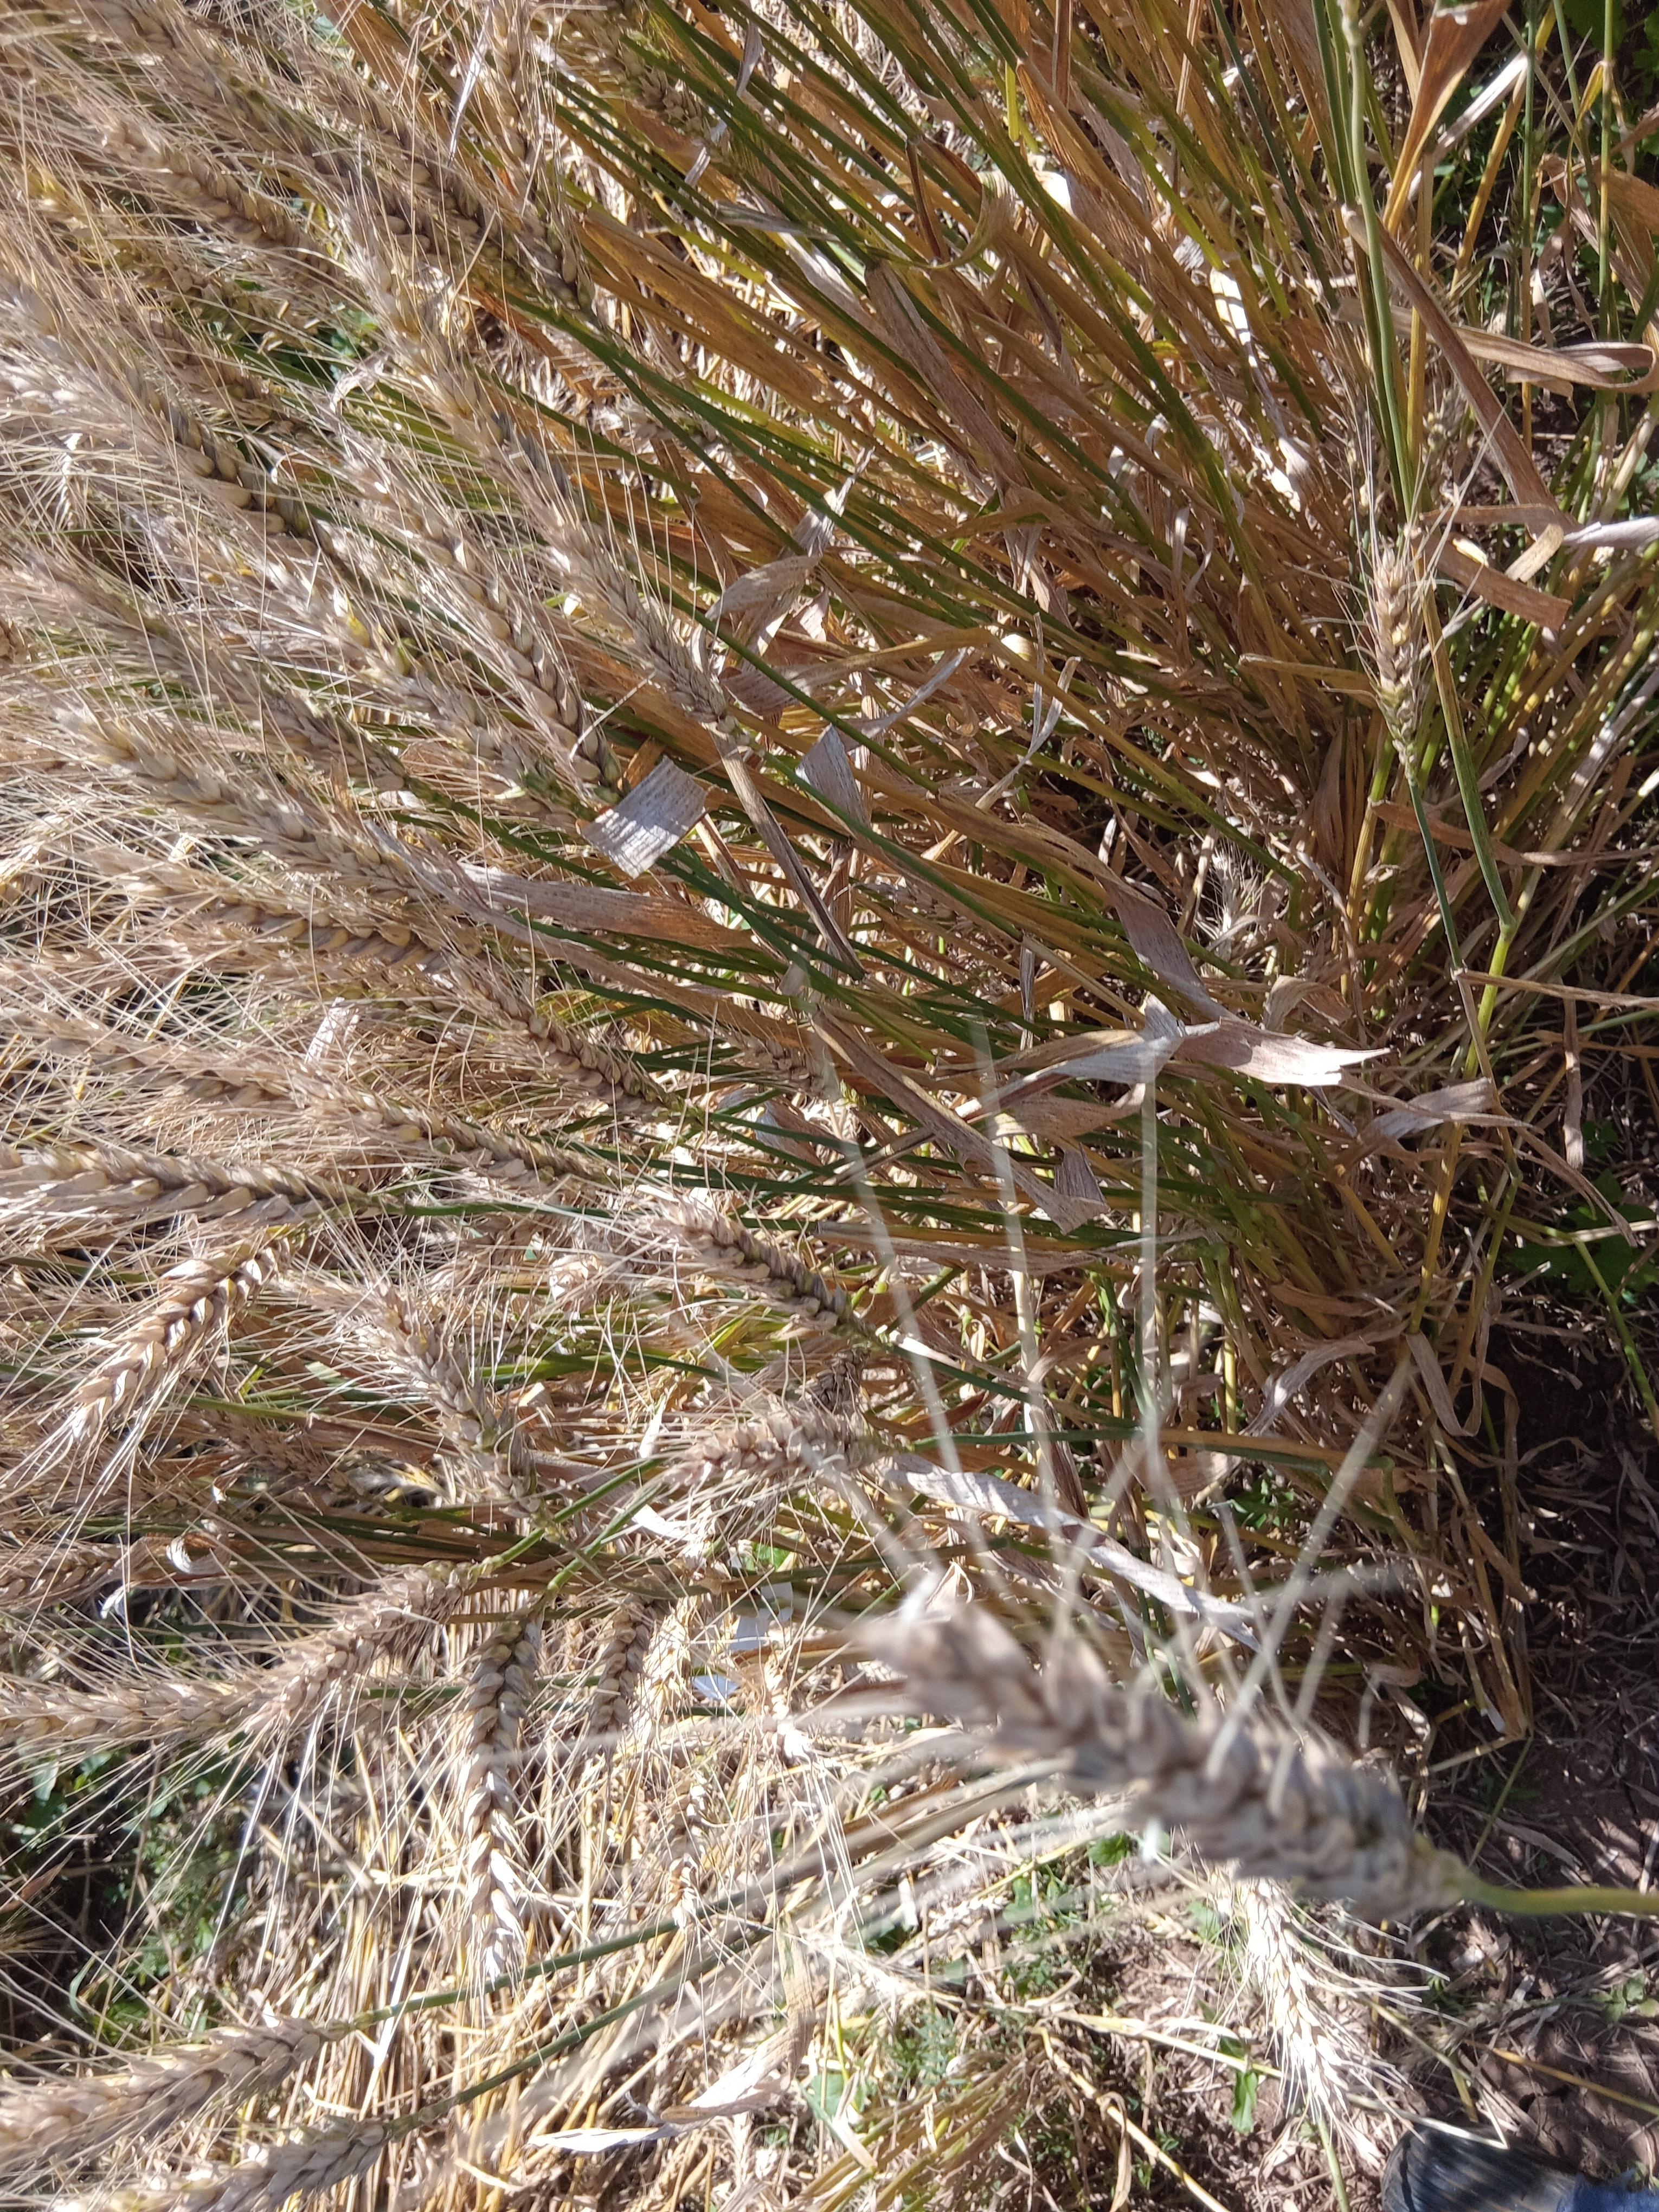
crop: wheat
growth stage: maturity
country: Kenya
